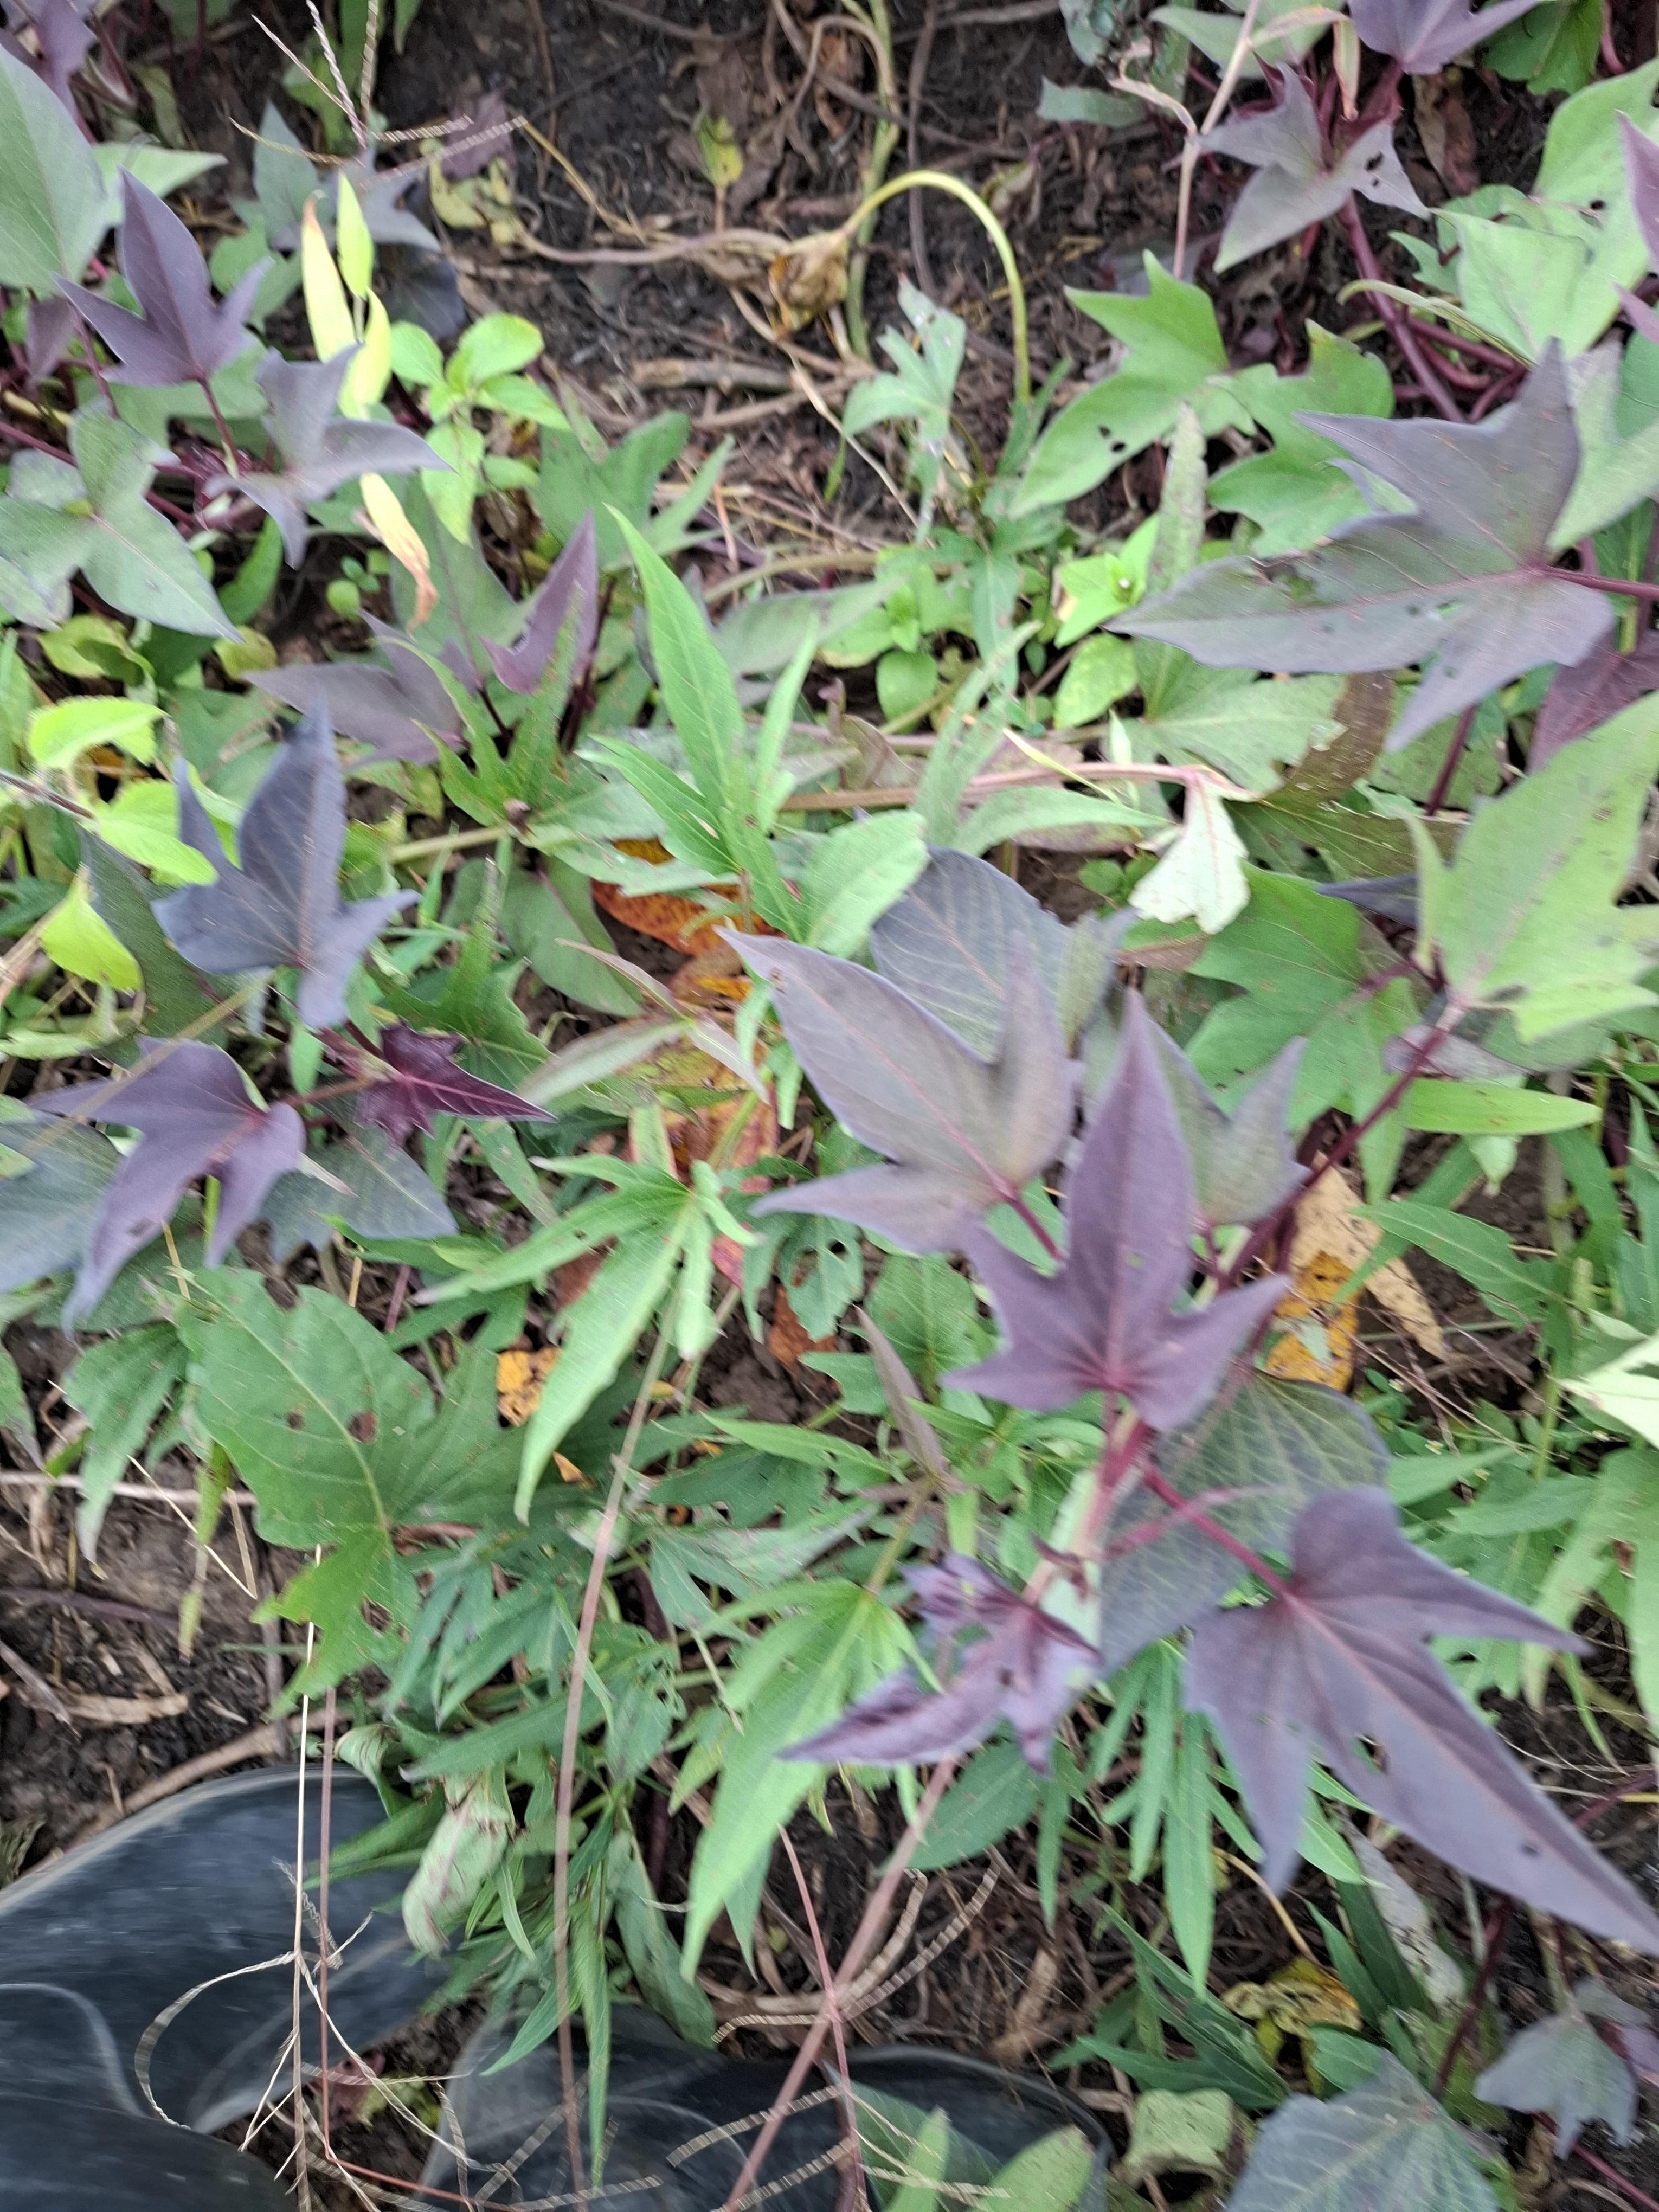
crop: sweet potato
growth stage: flowering
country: Tanzania
